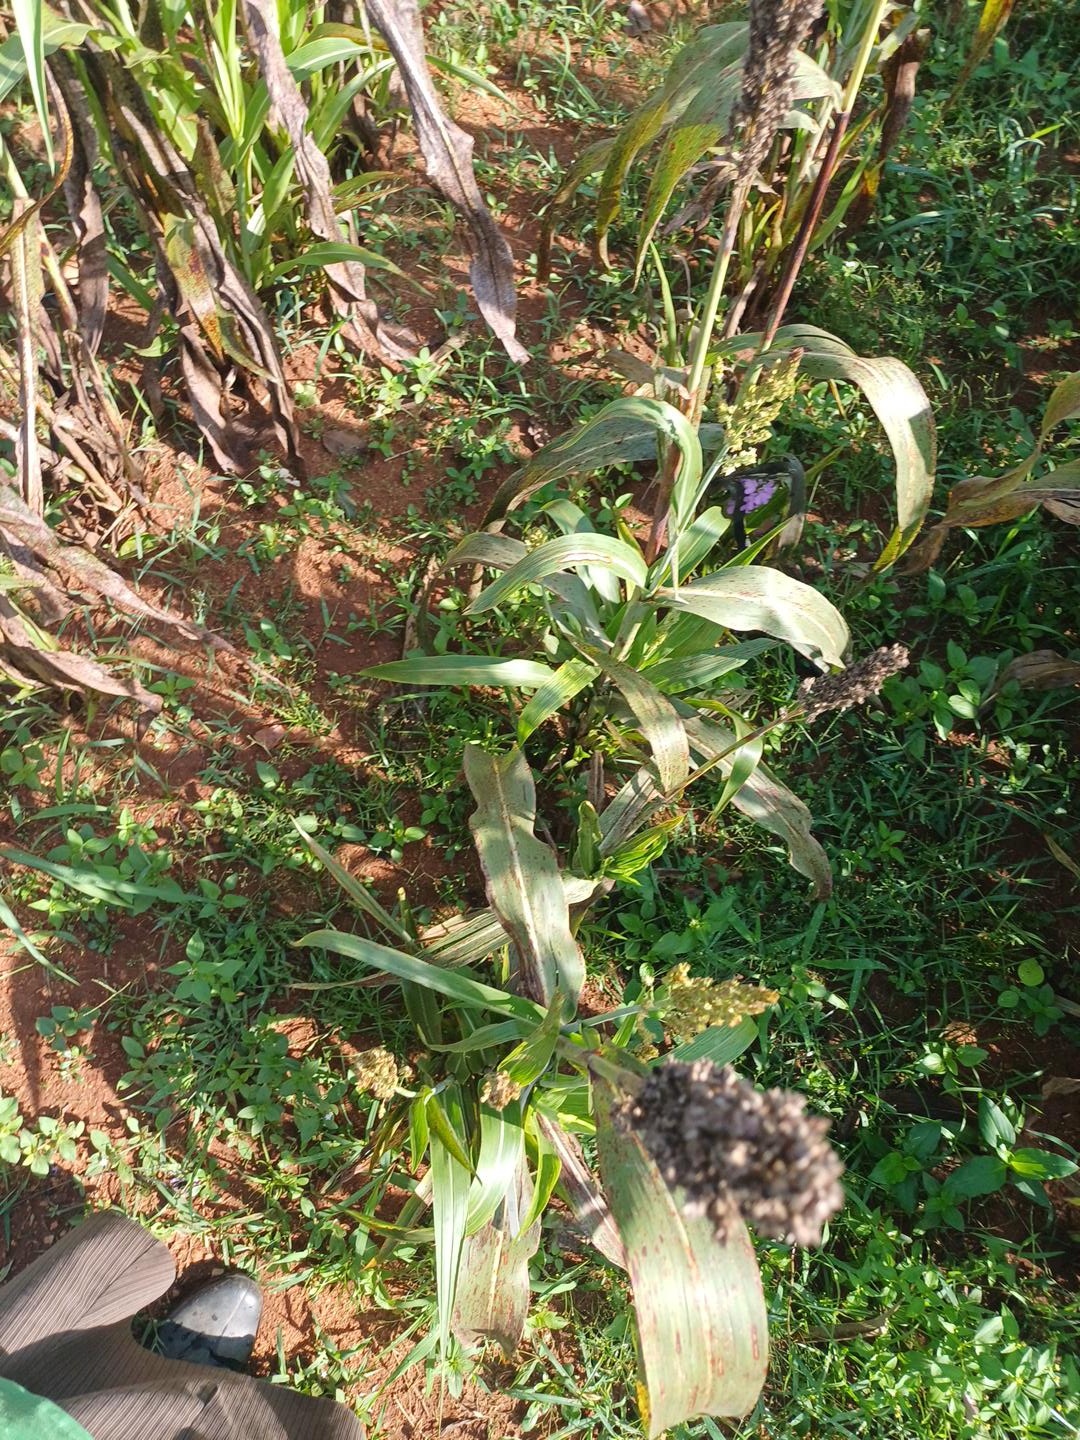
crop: sorghum
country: Kenya
